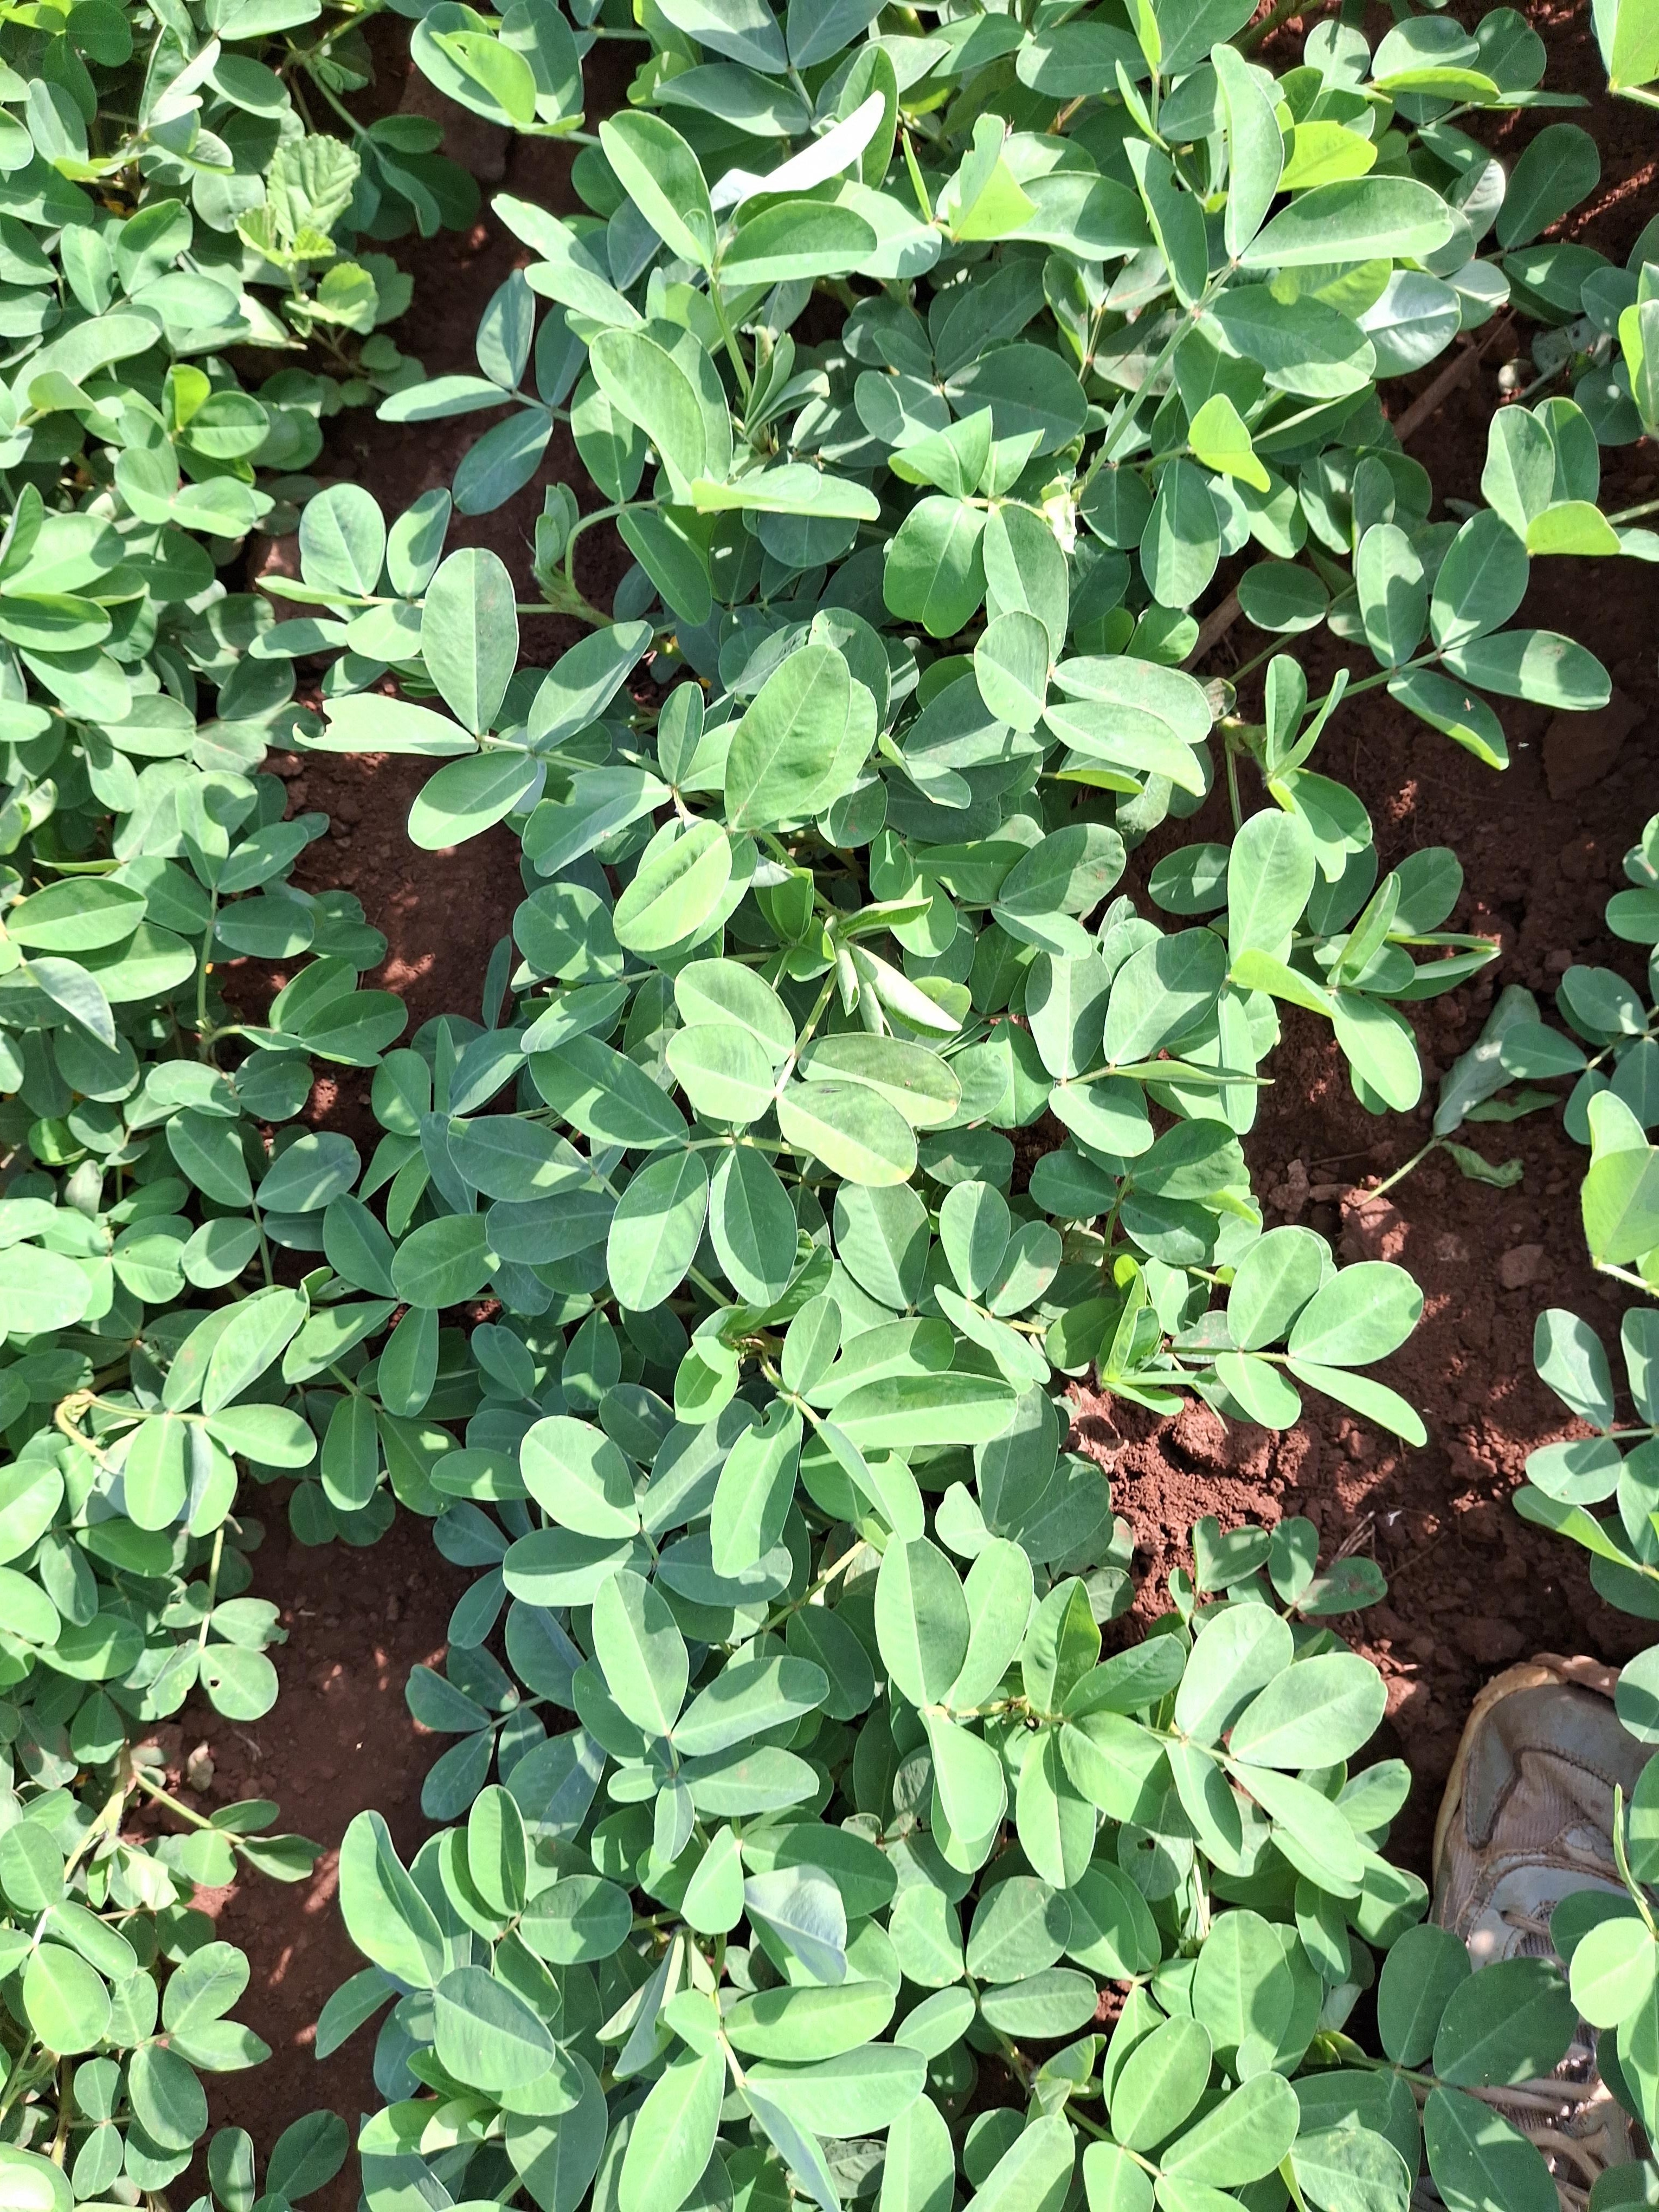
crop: groundnut
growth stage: vegetative
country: Kenya
